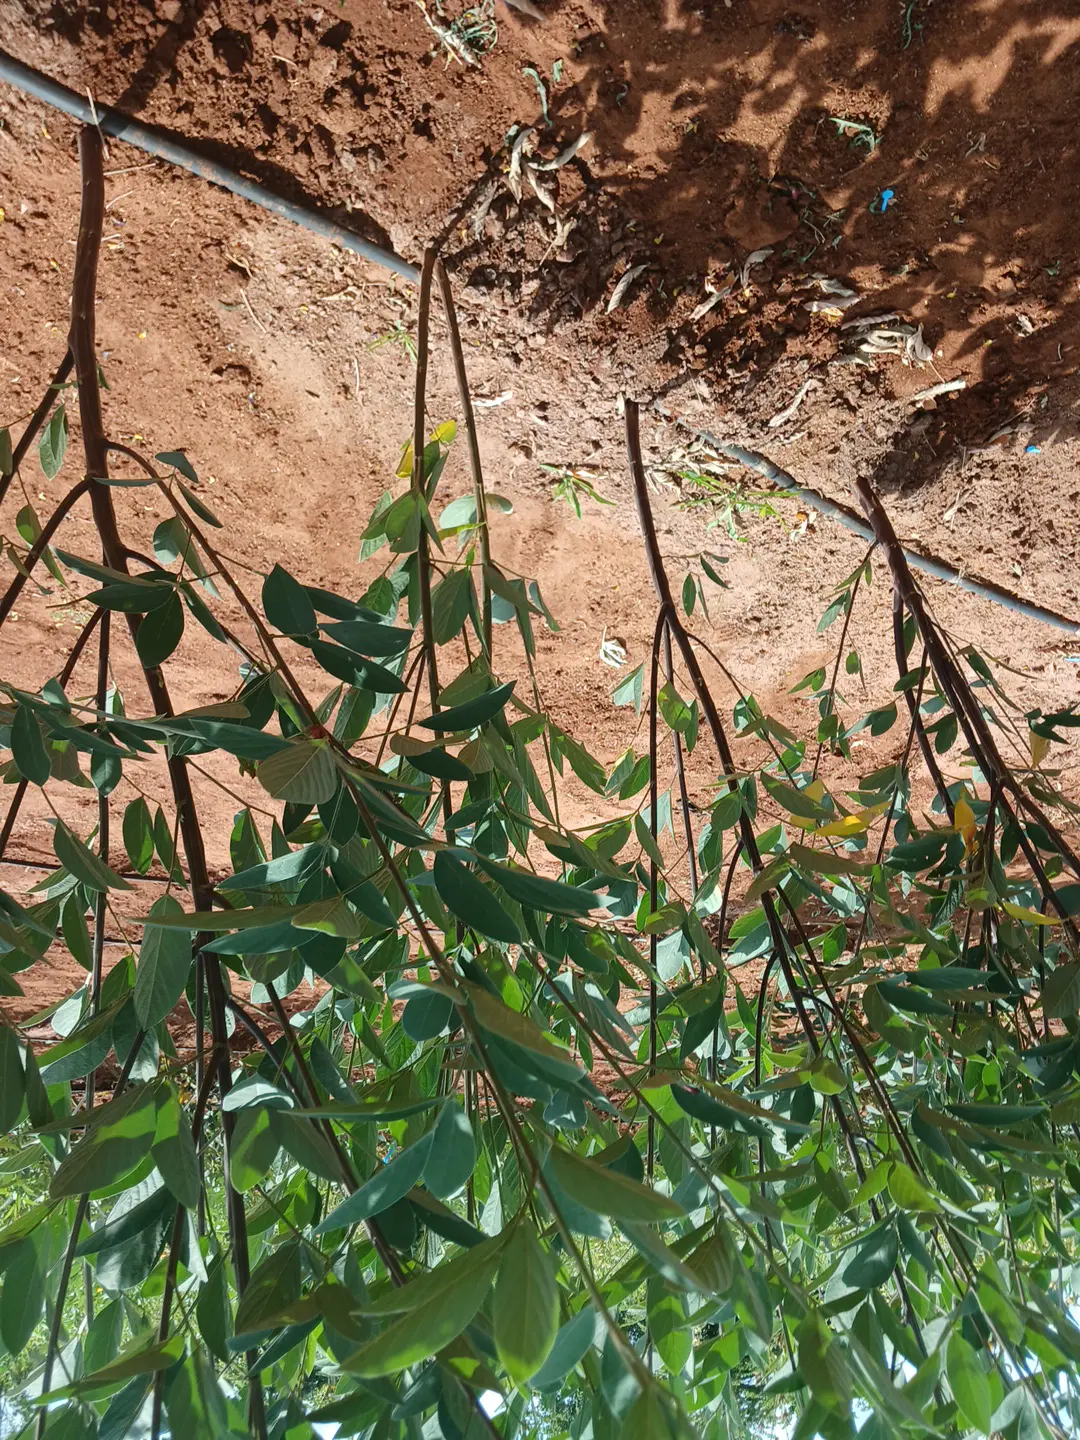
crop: pigeonpea
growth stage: development pod
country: Kenya
